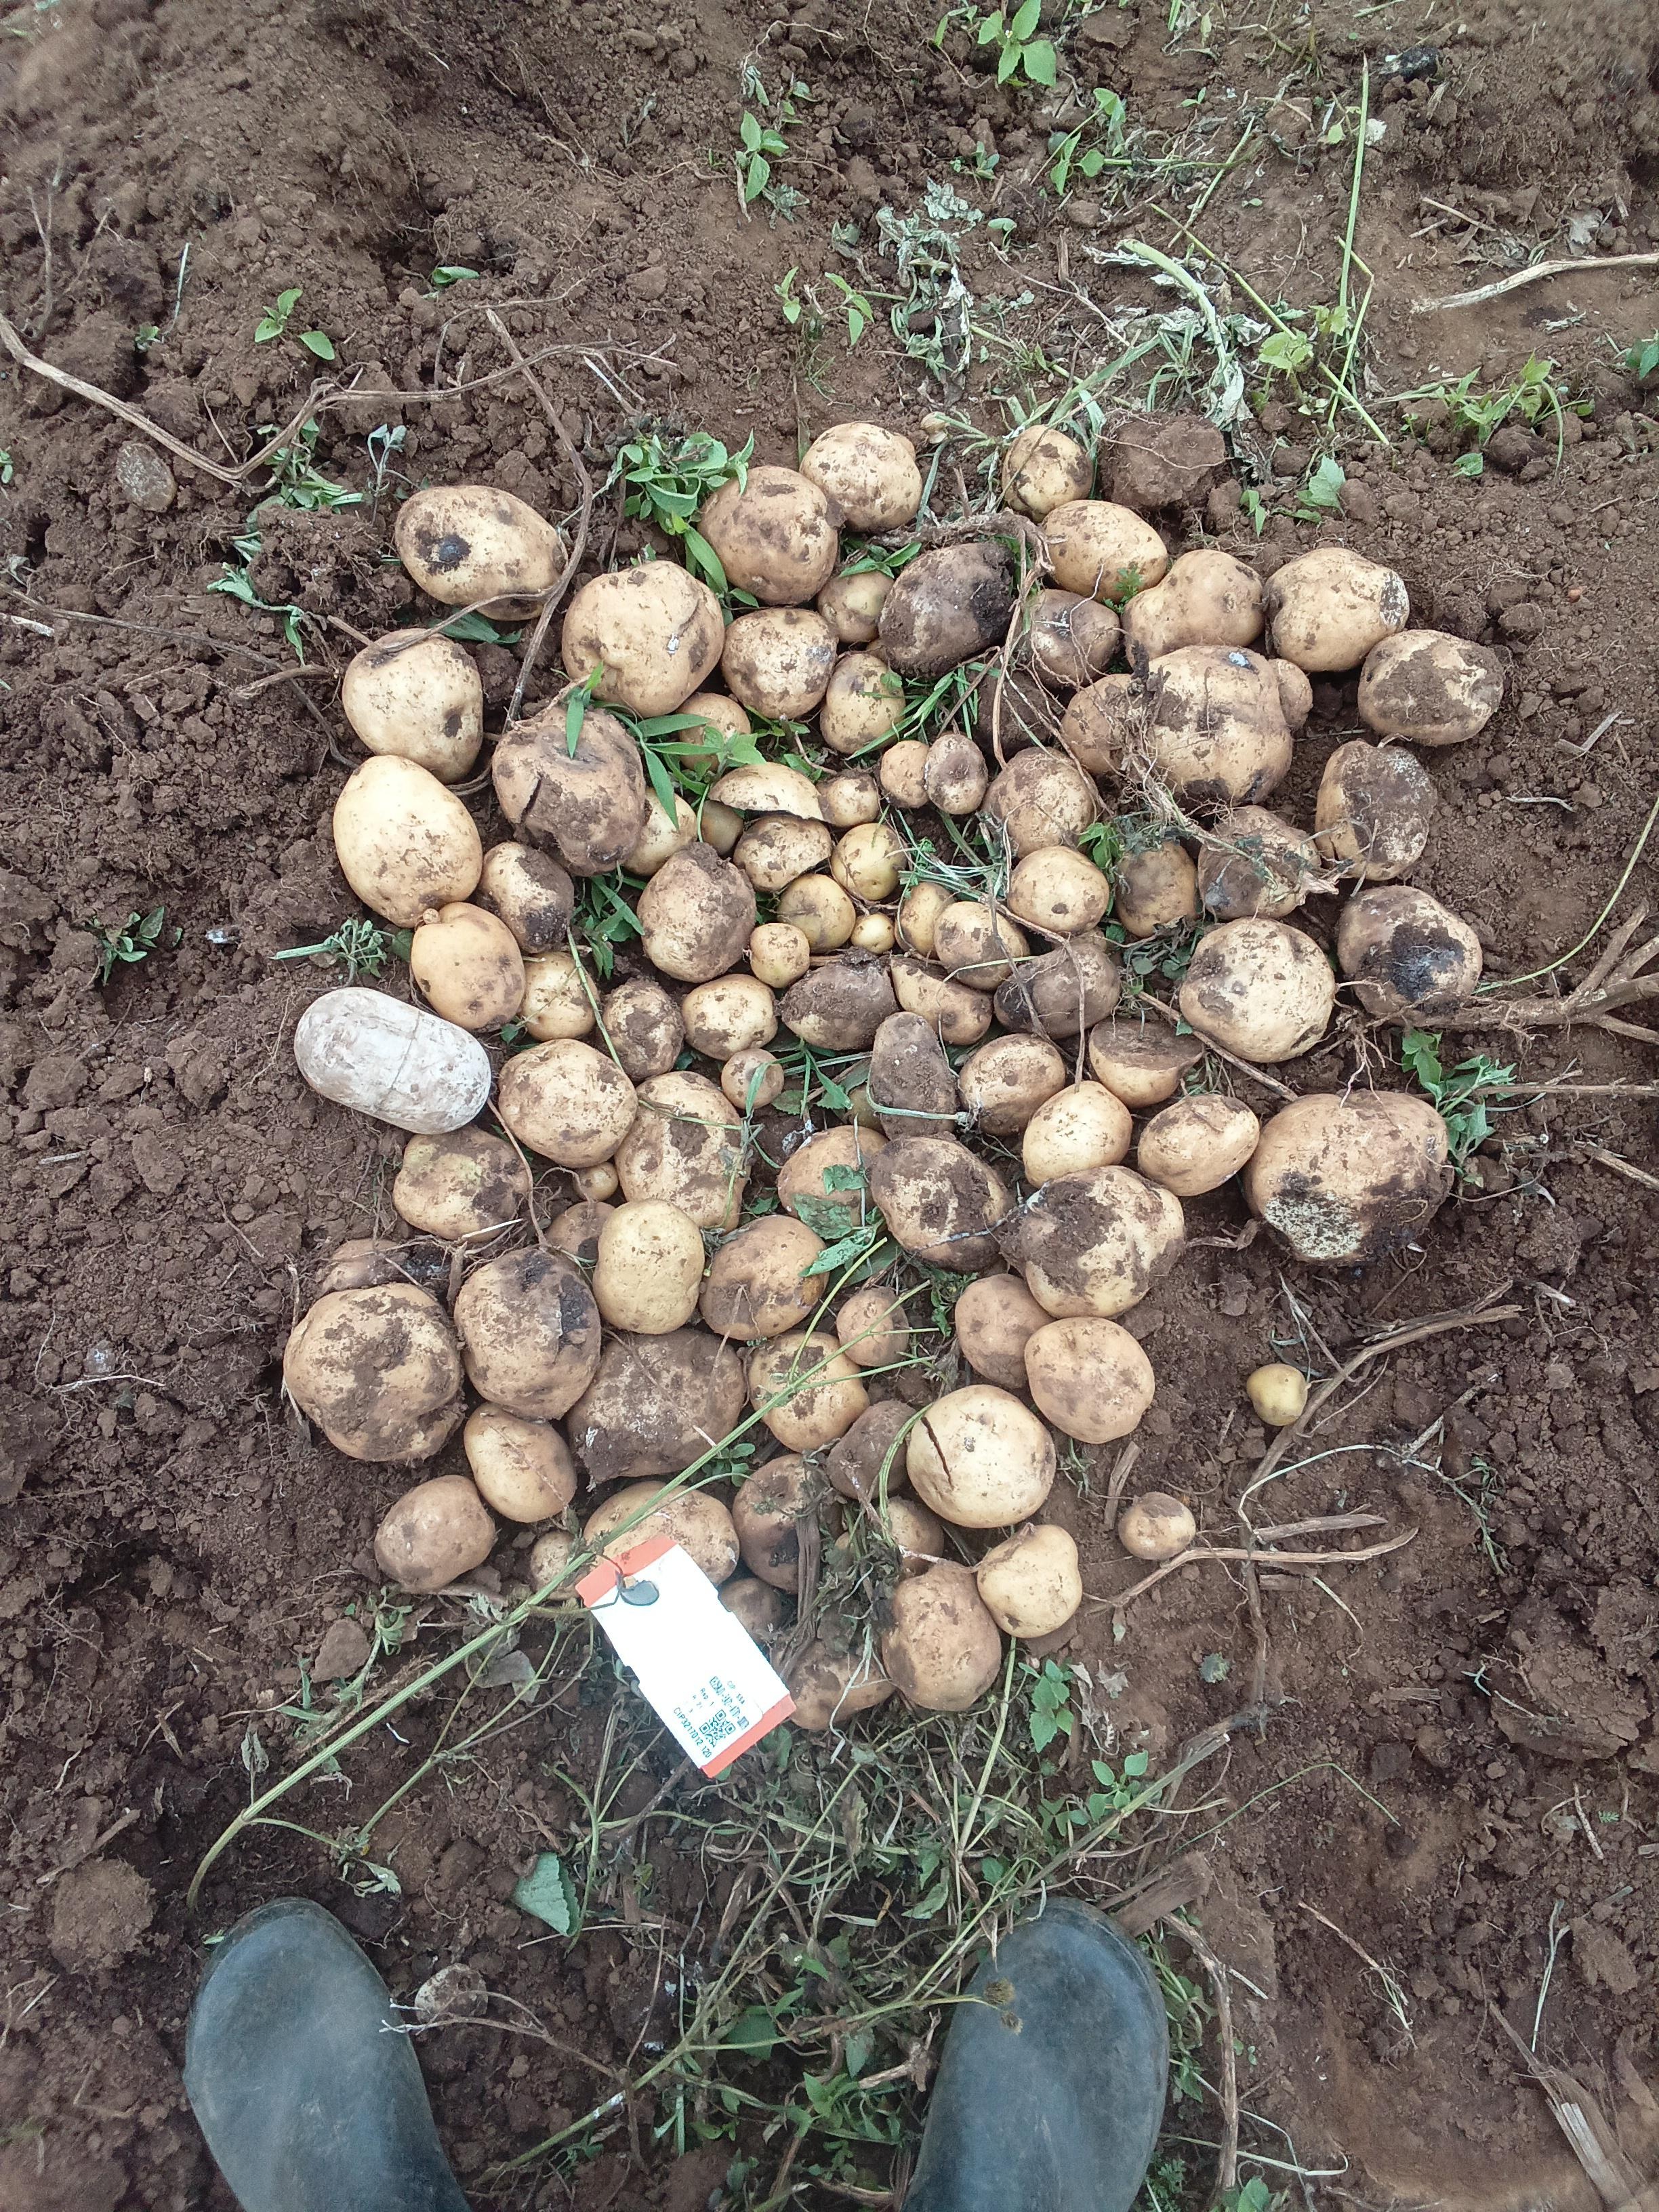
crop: potato
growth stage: harvest
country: Kenya
